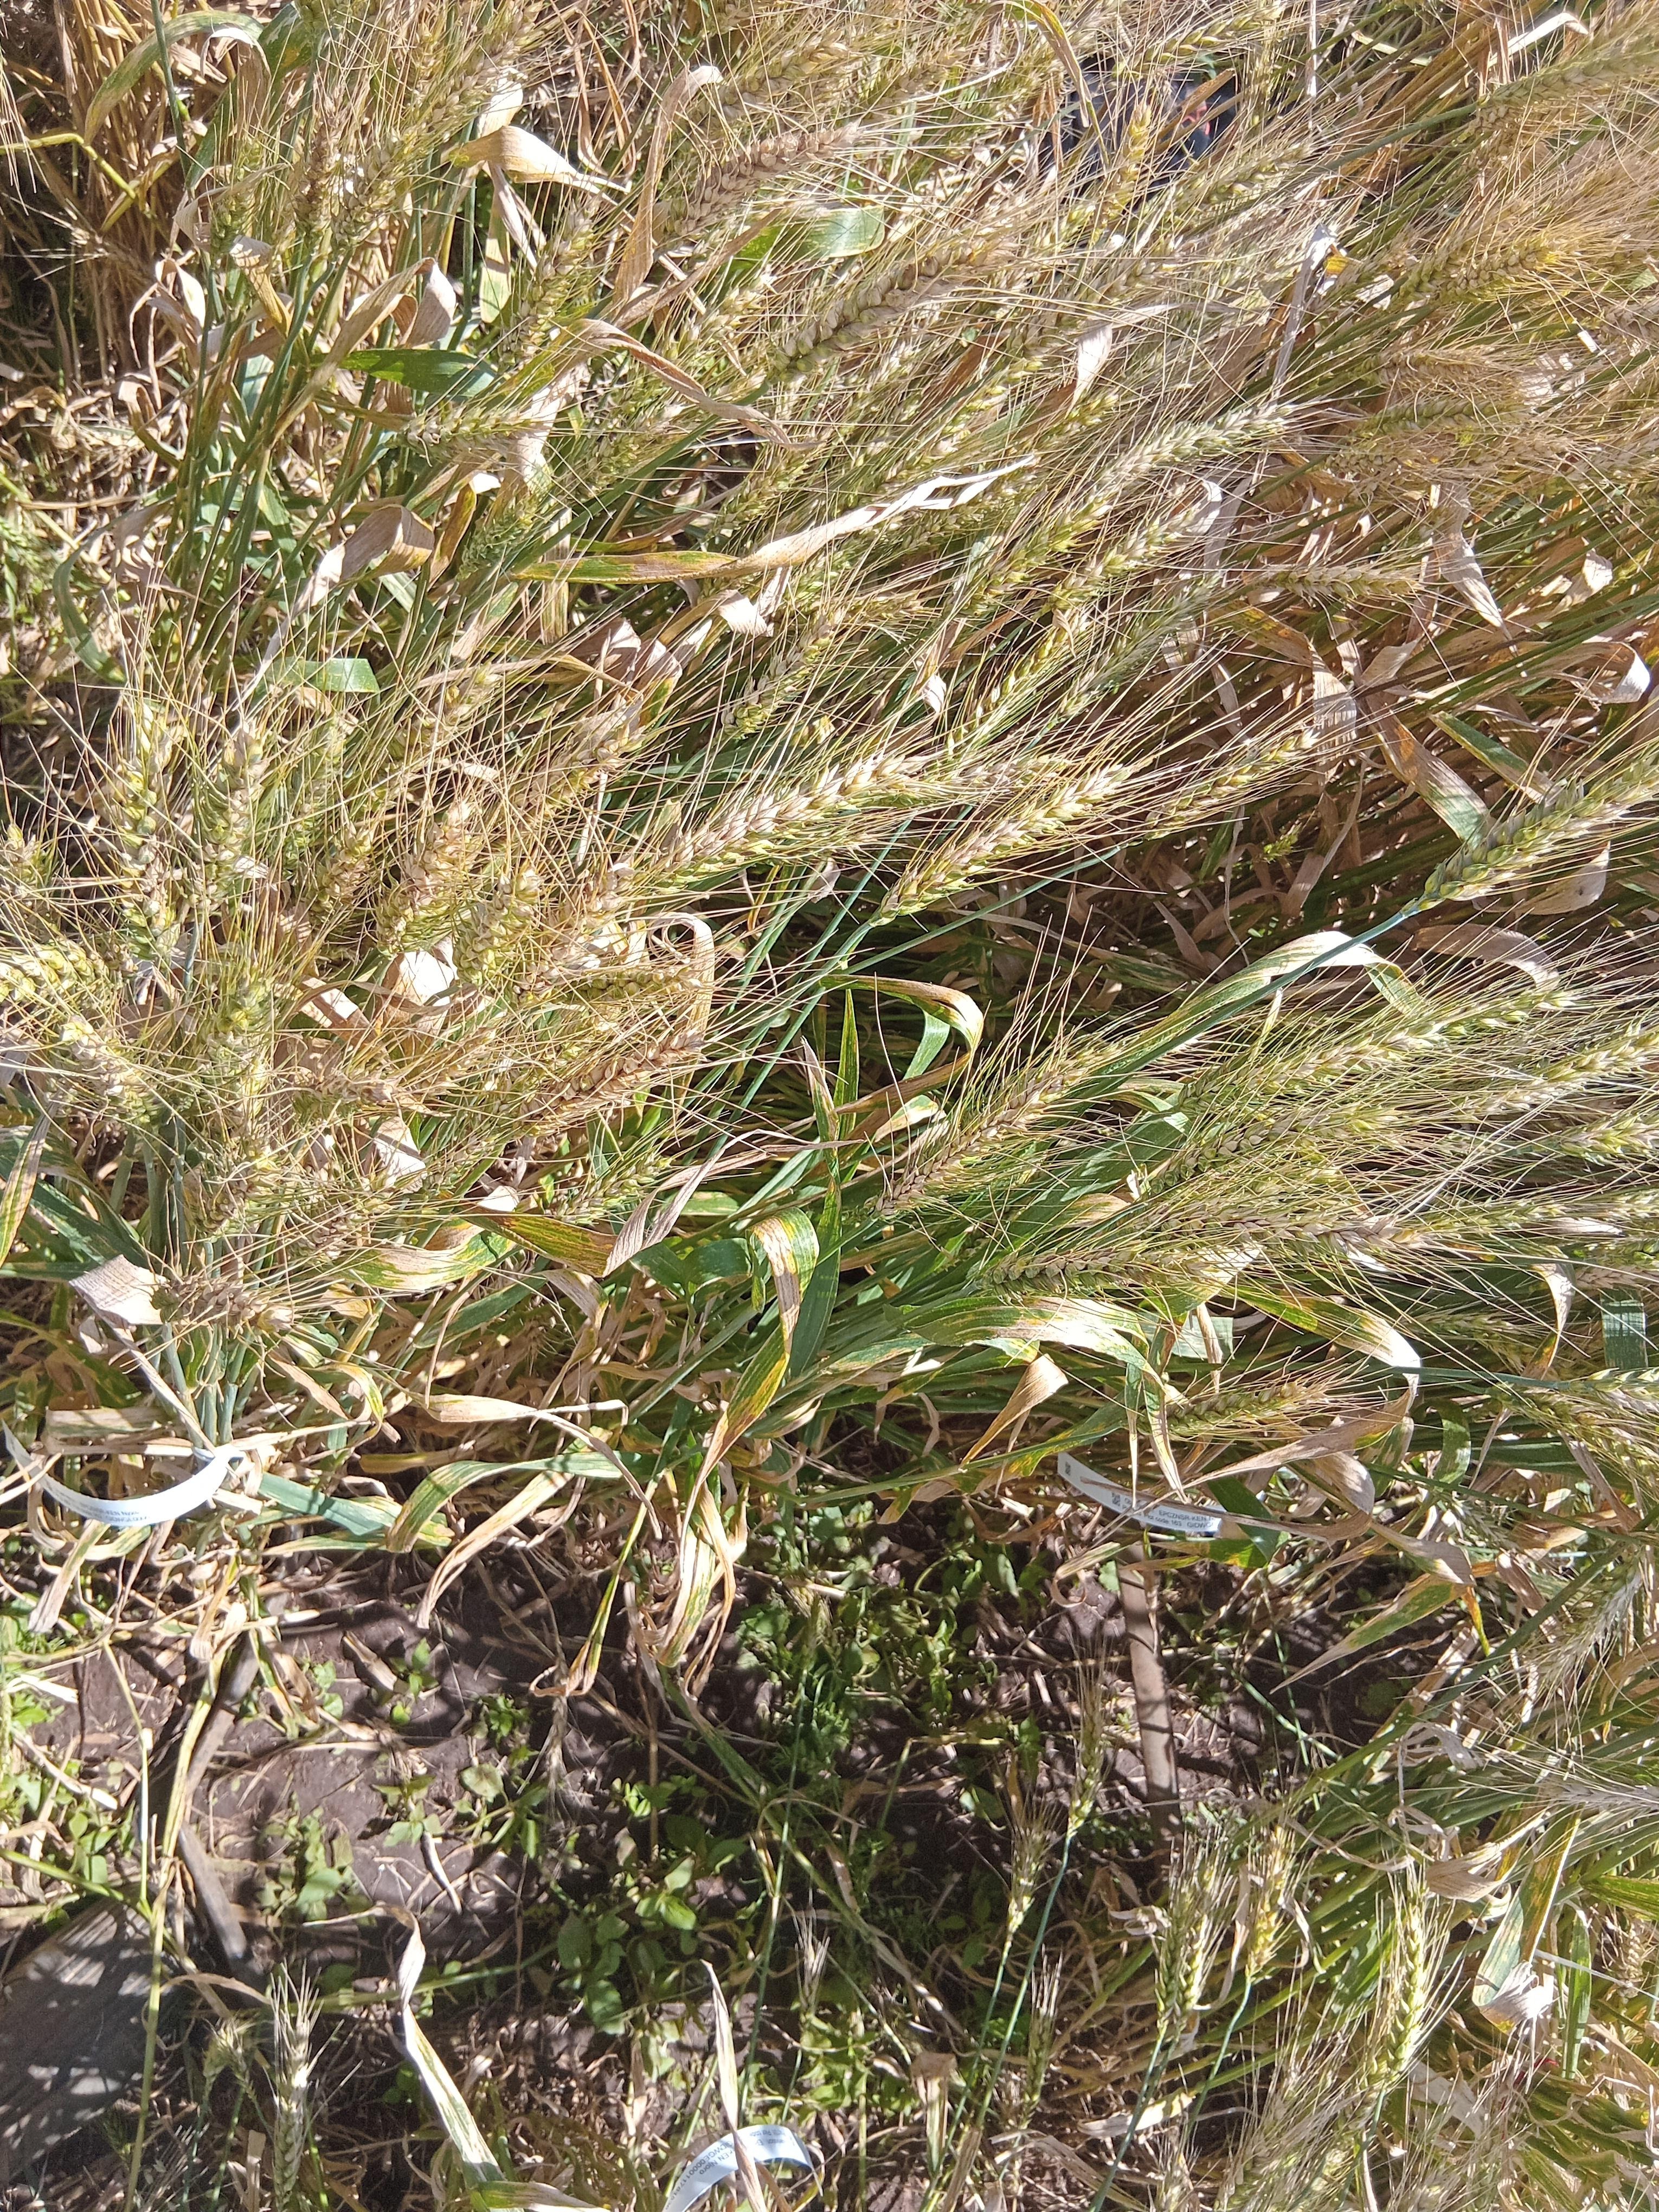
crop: wheat
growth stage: maturity
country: Kenya
